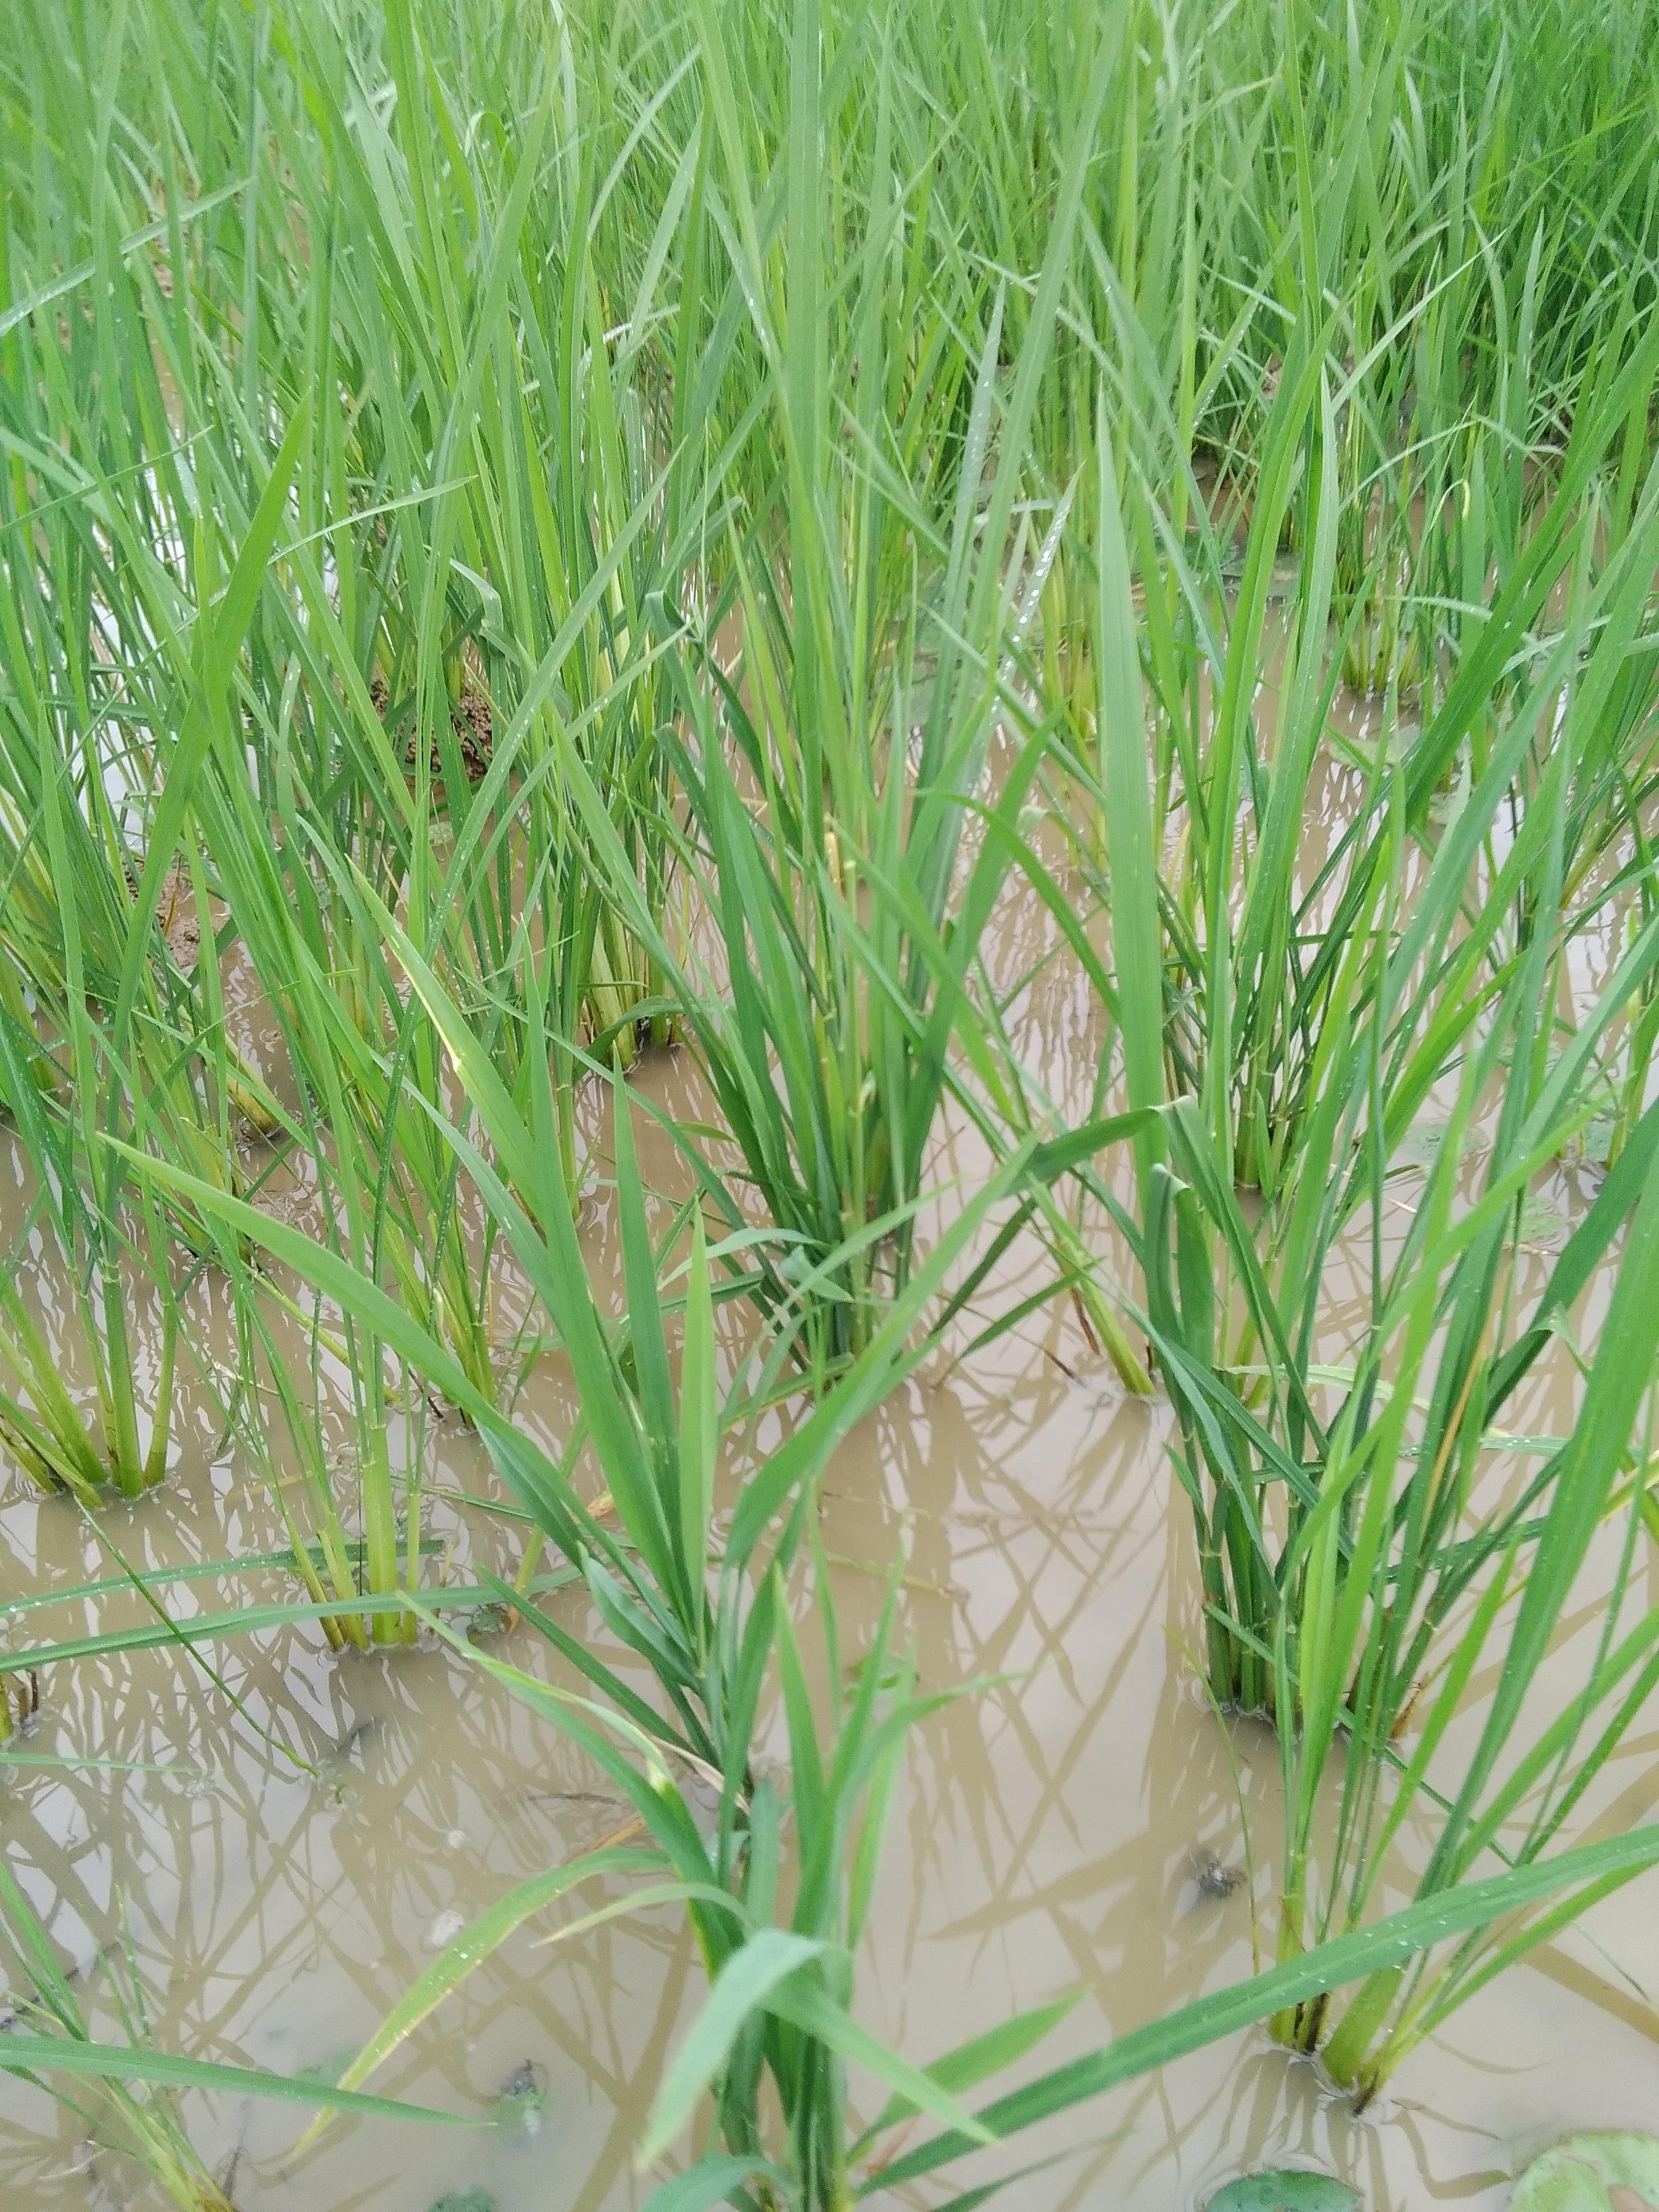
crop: rice
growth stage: vegetative
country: Nigeria
